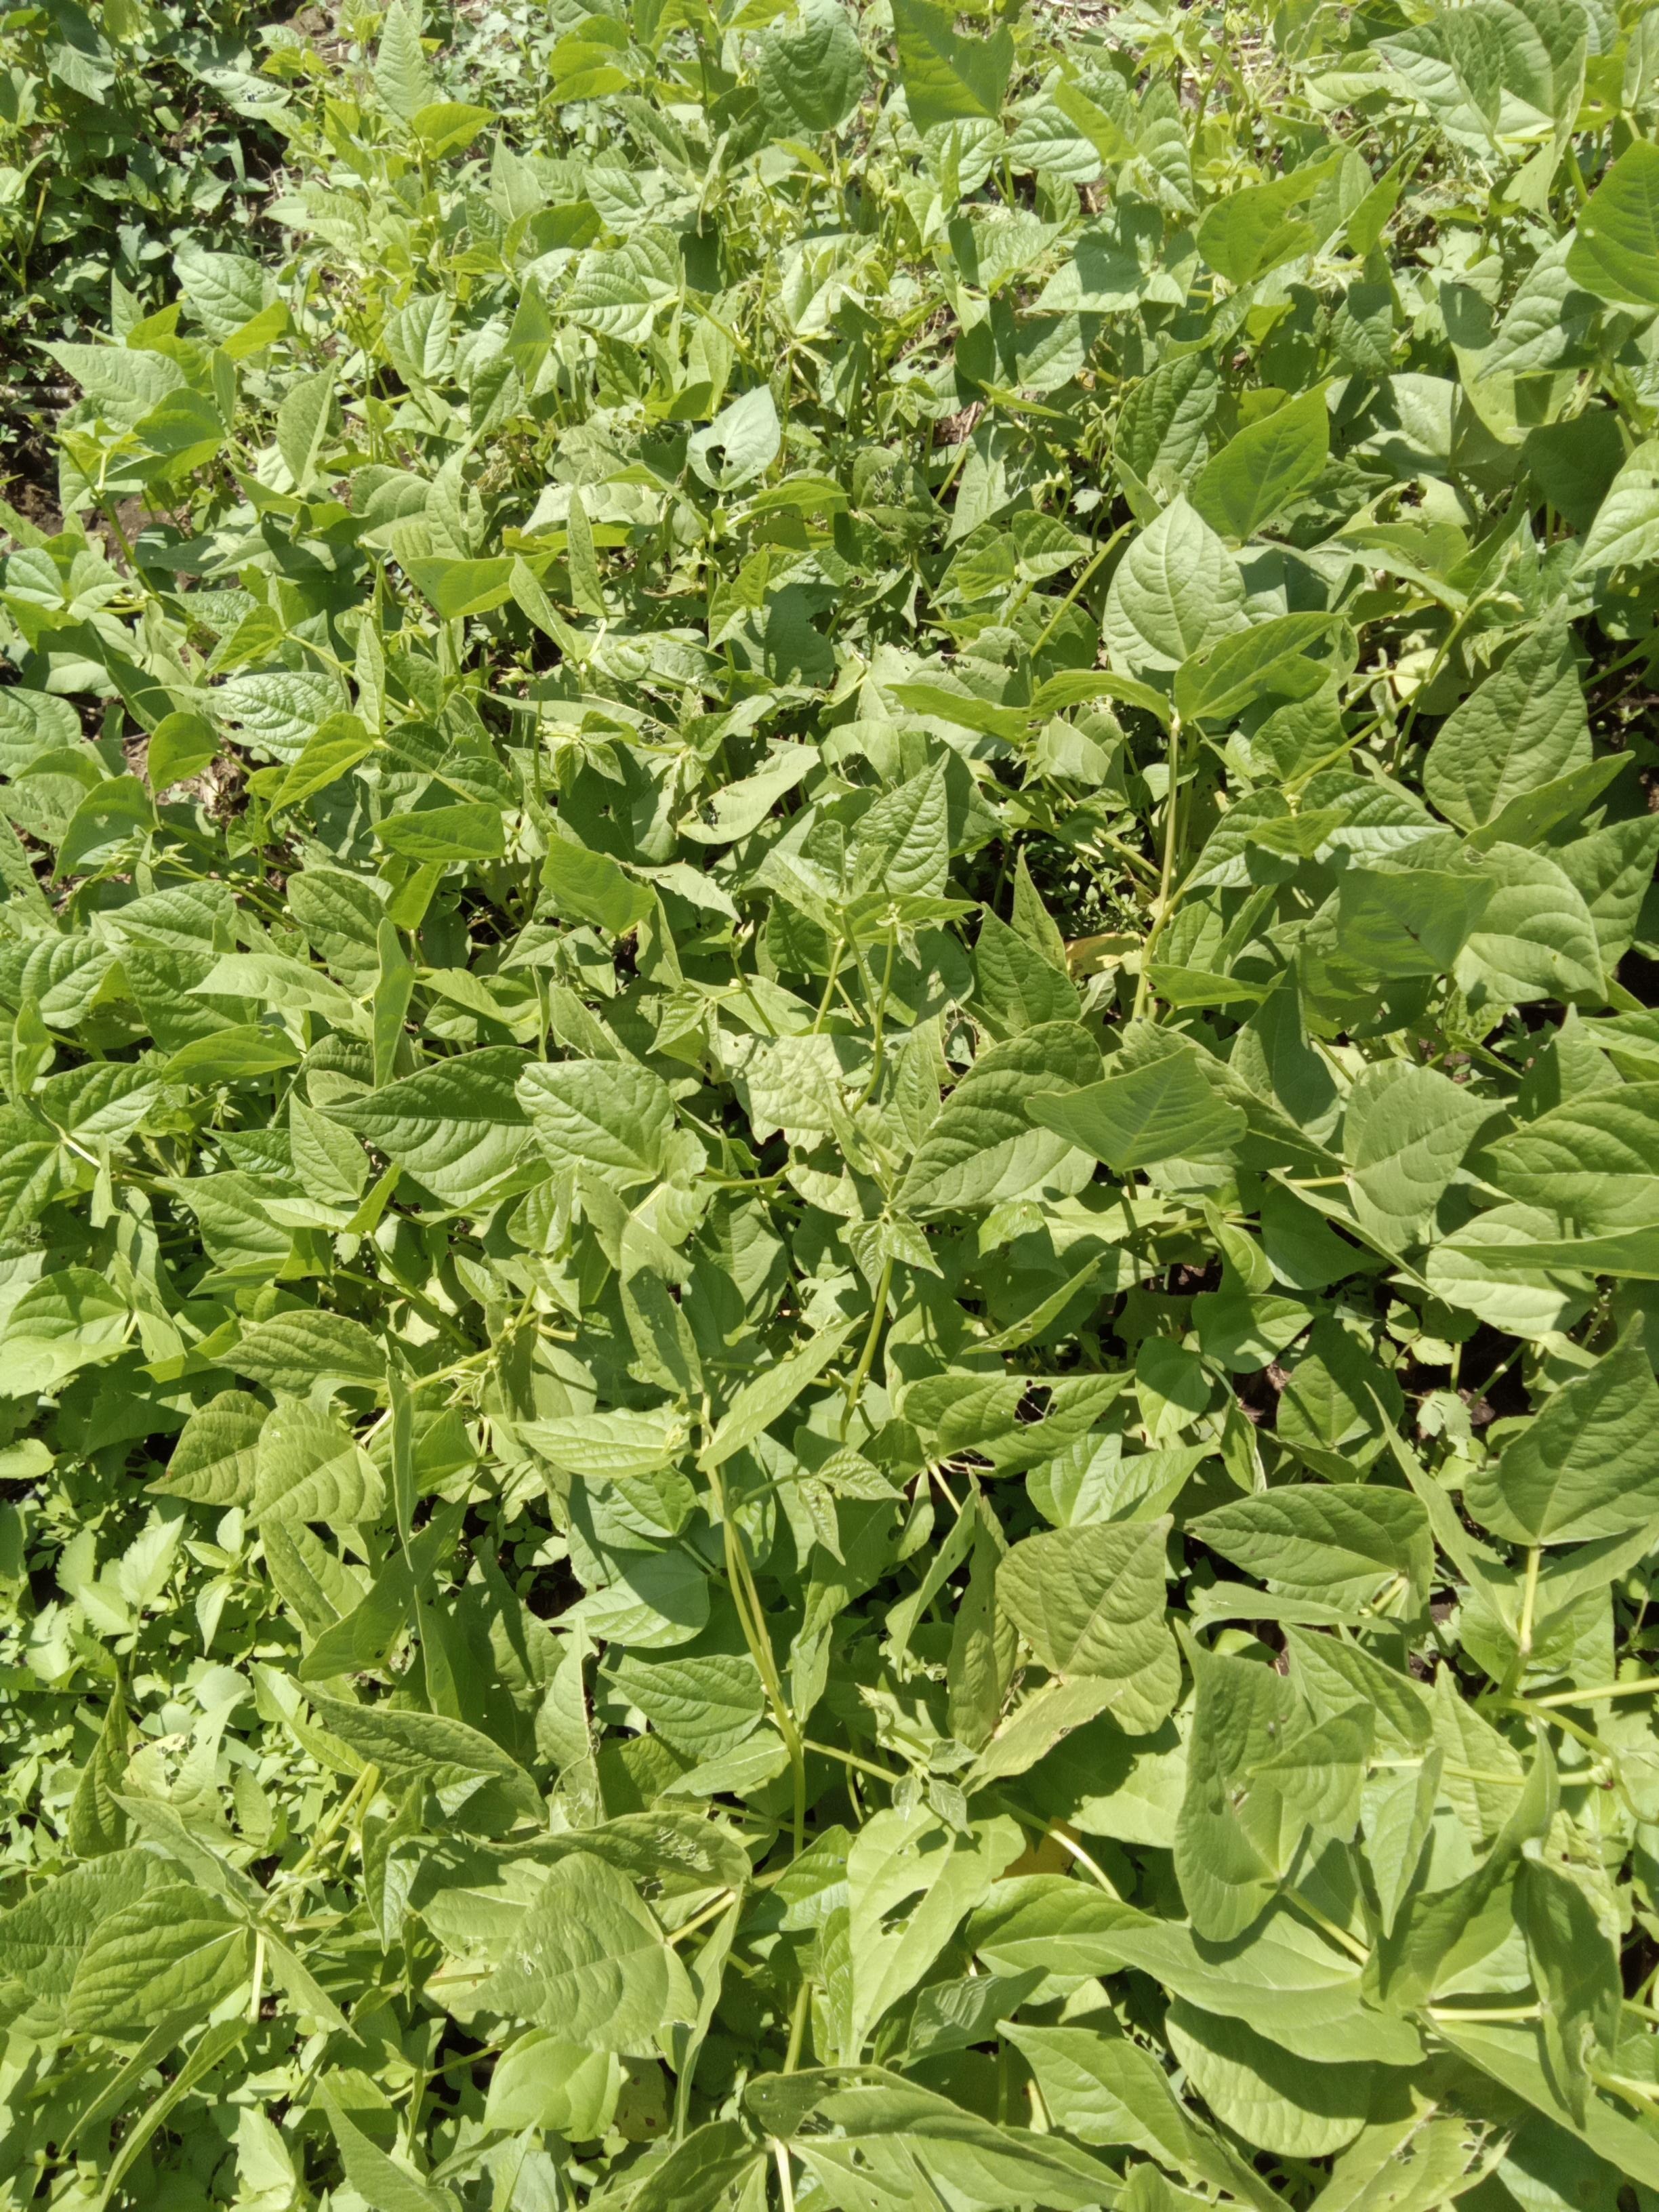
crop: common bean
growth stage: vegetative
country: Kenya
